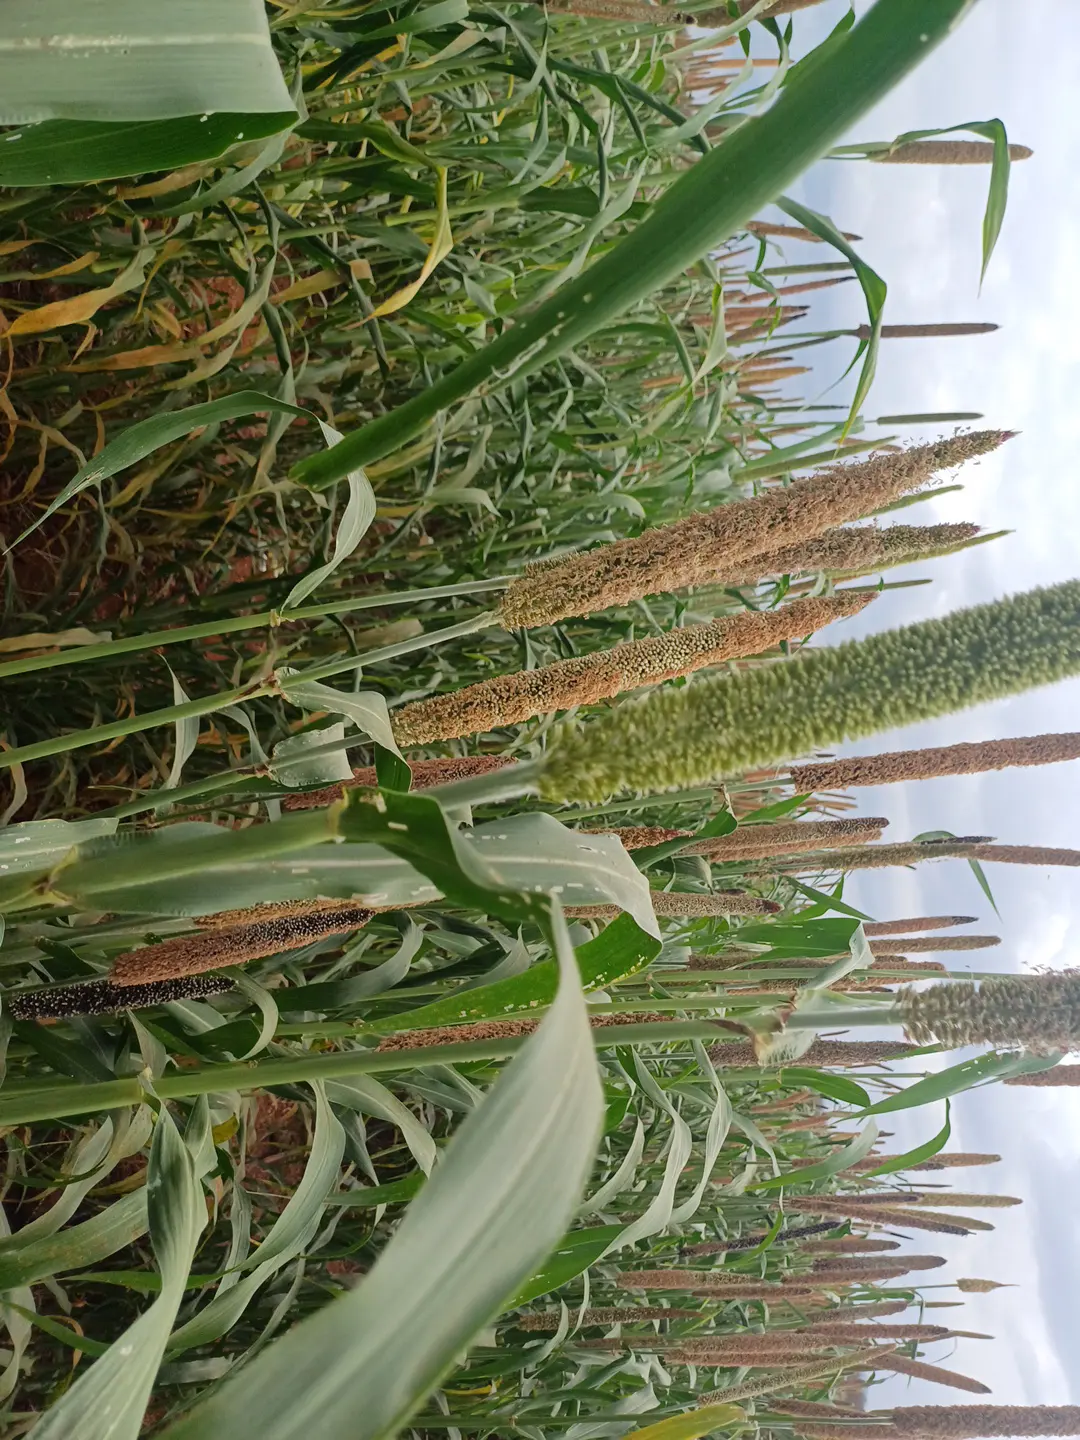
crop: pearl millet
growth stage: filling grain
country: Kenya
